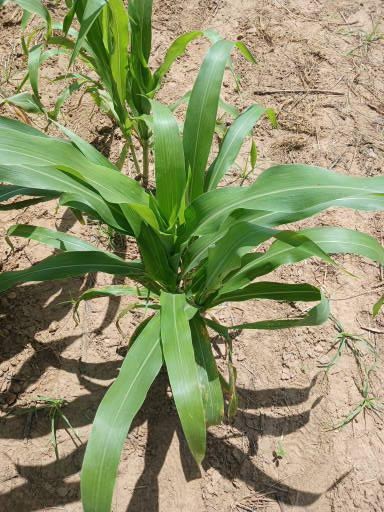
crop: sorghum
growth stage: vegetative
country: Senegal
